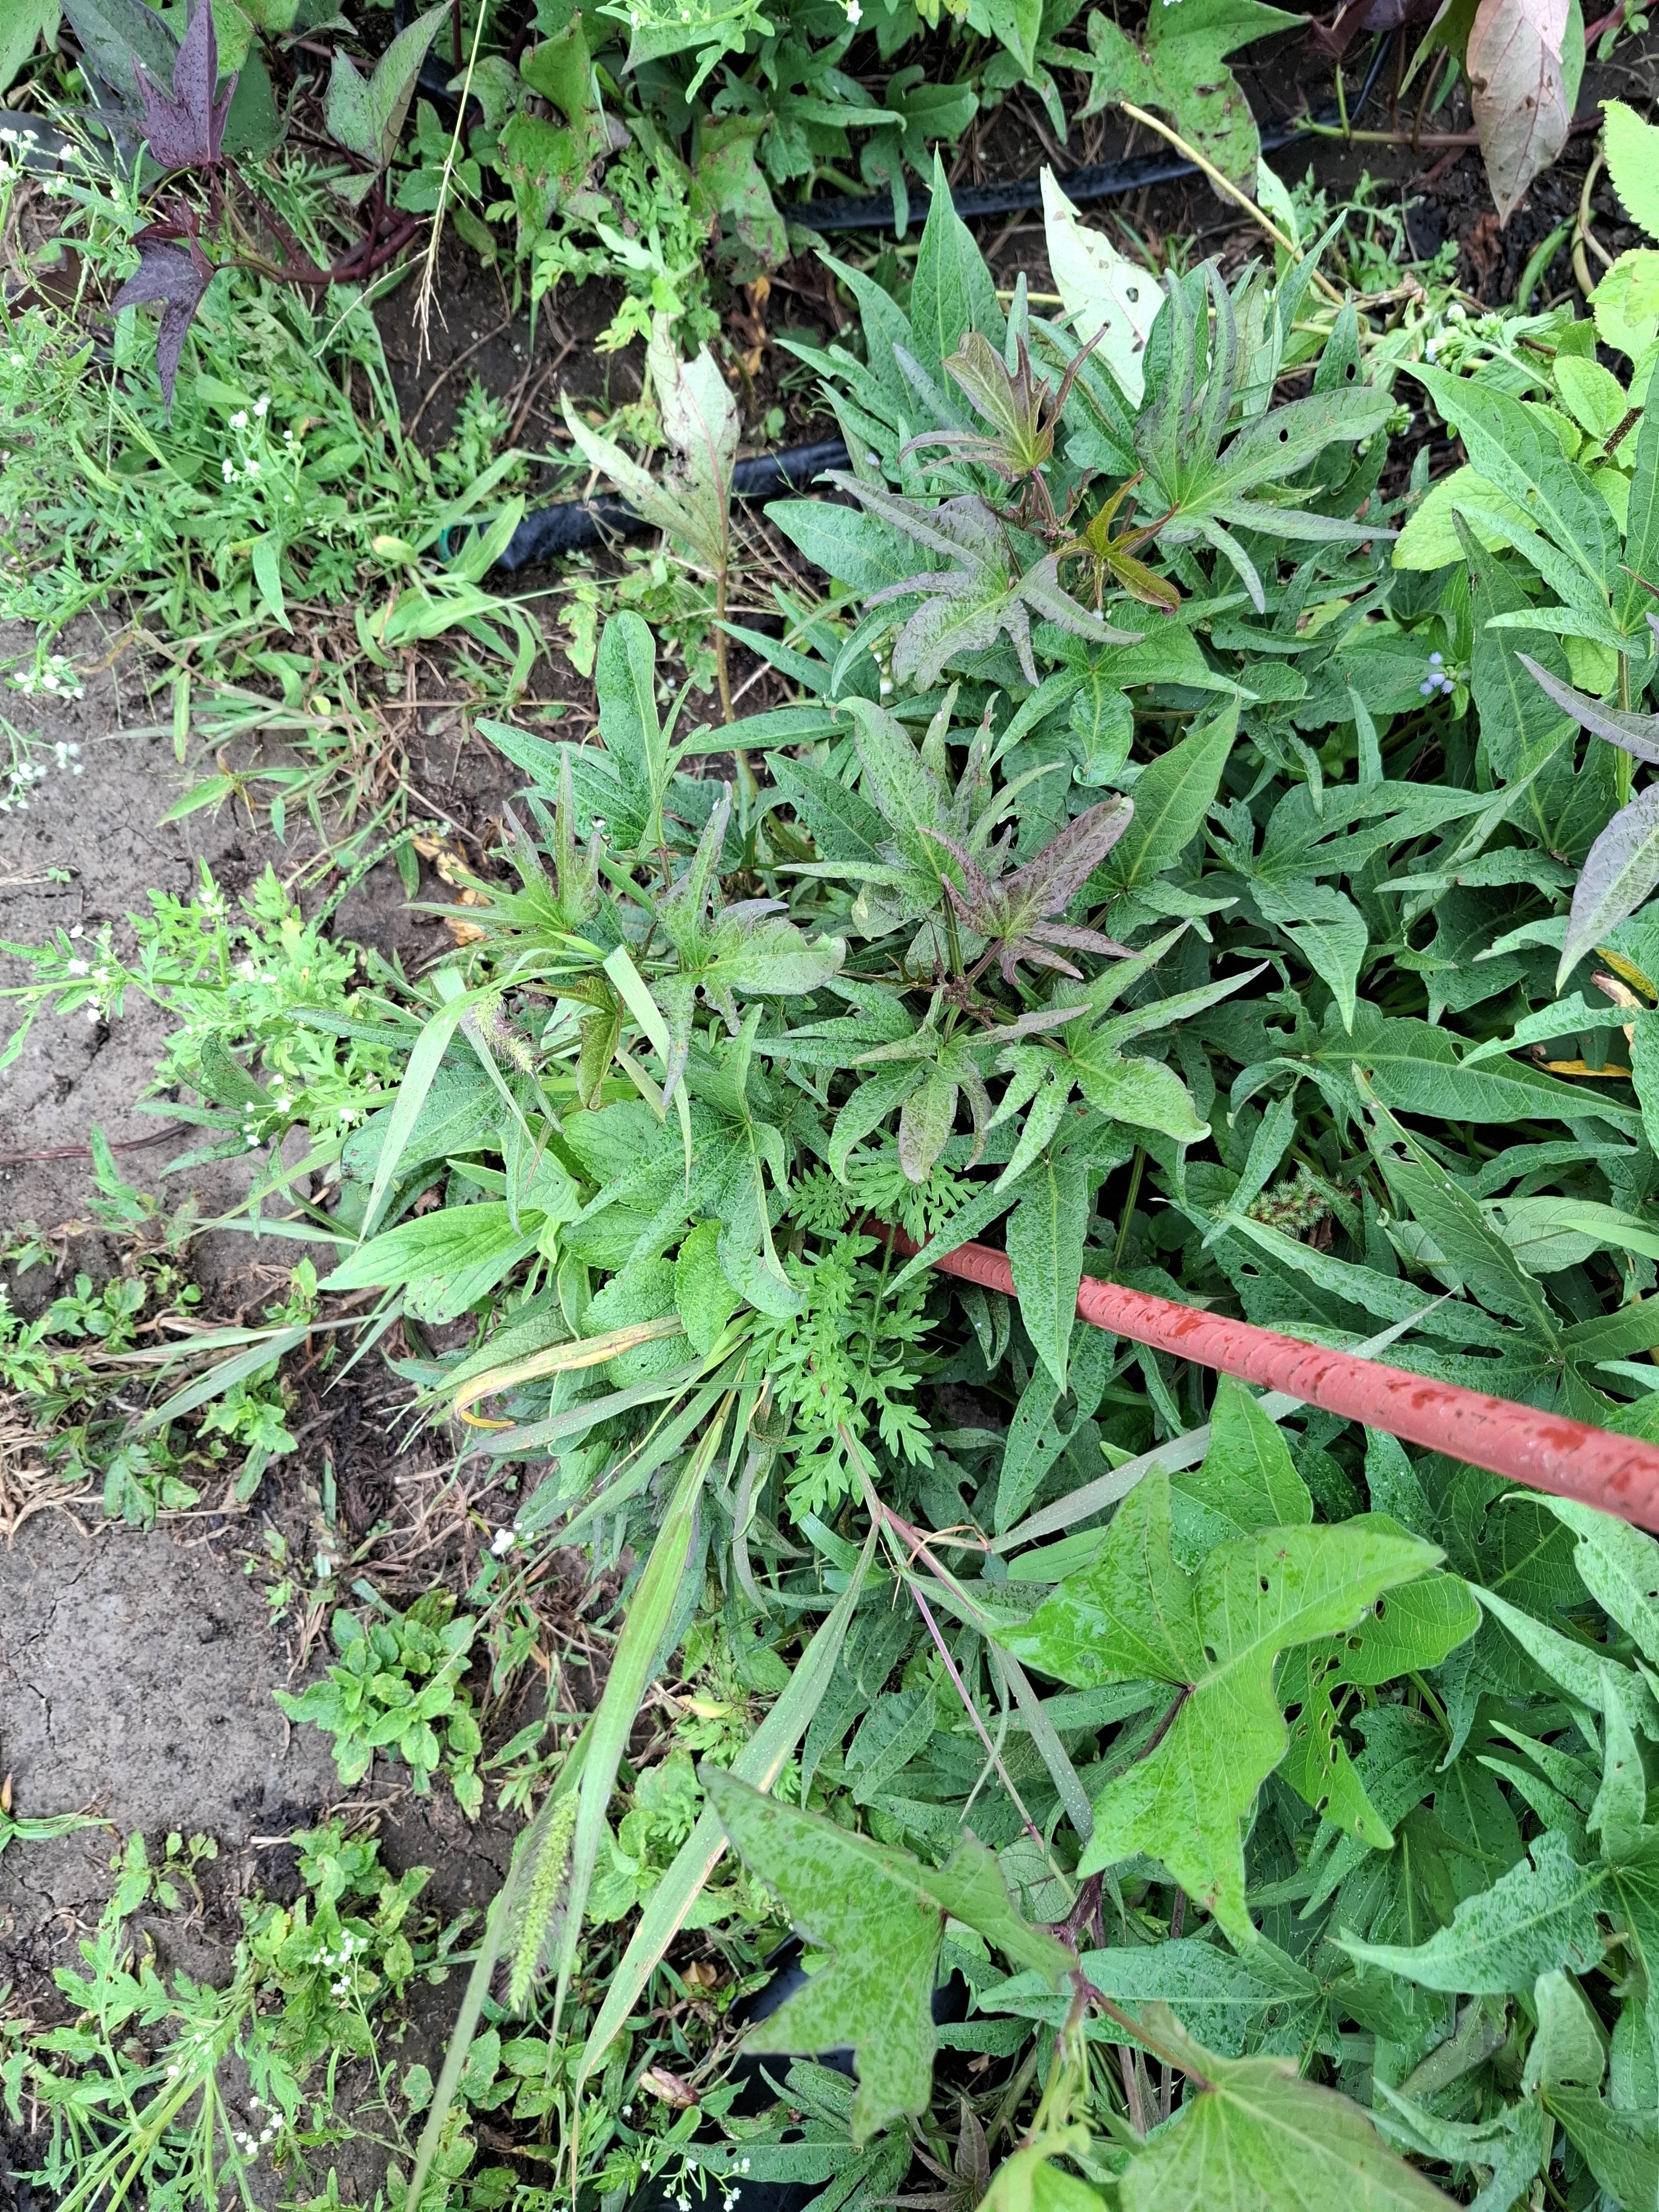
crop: sweet potato
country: Tanzania
